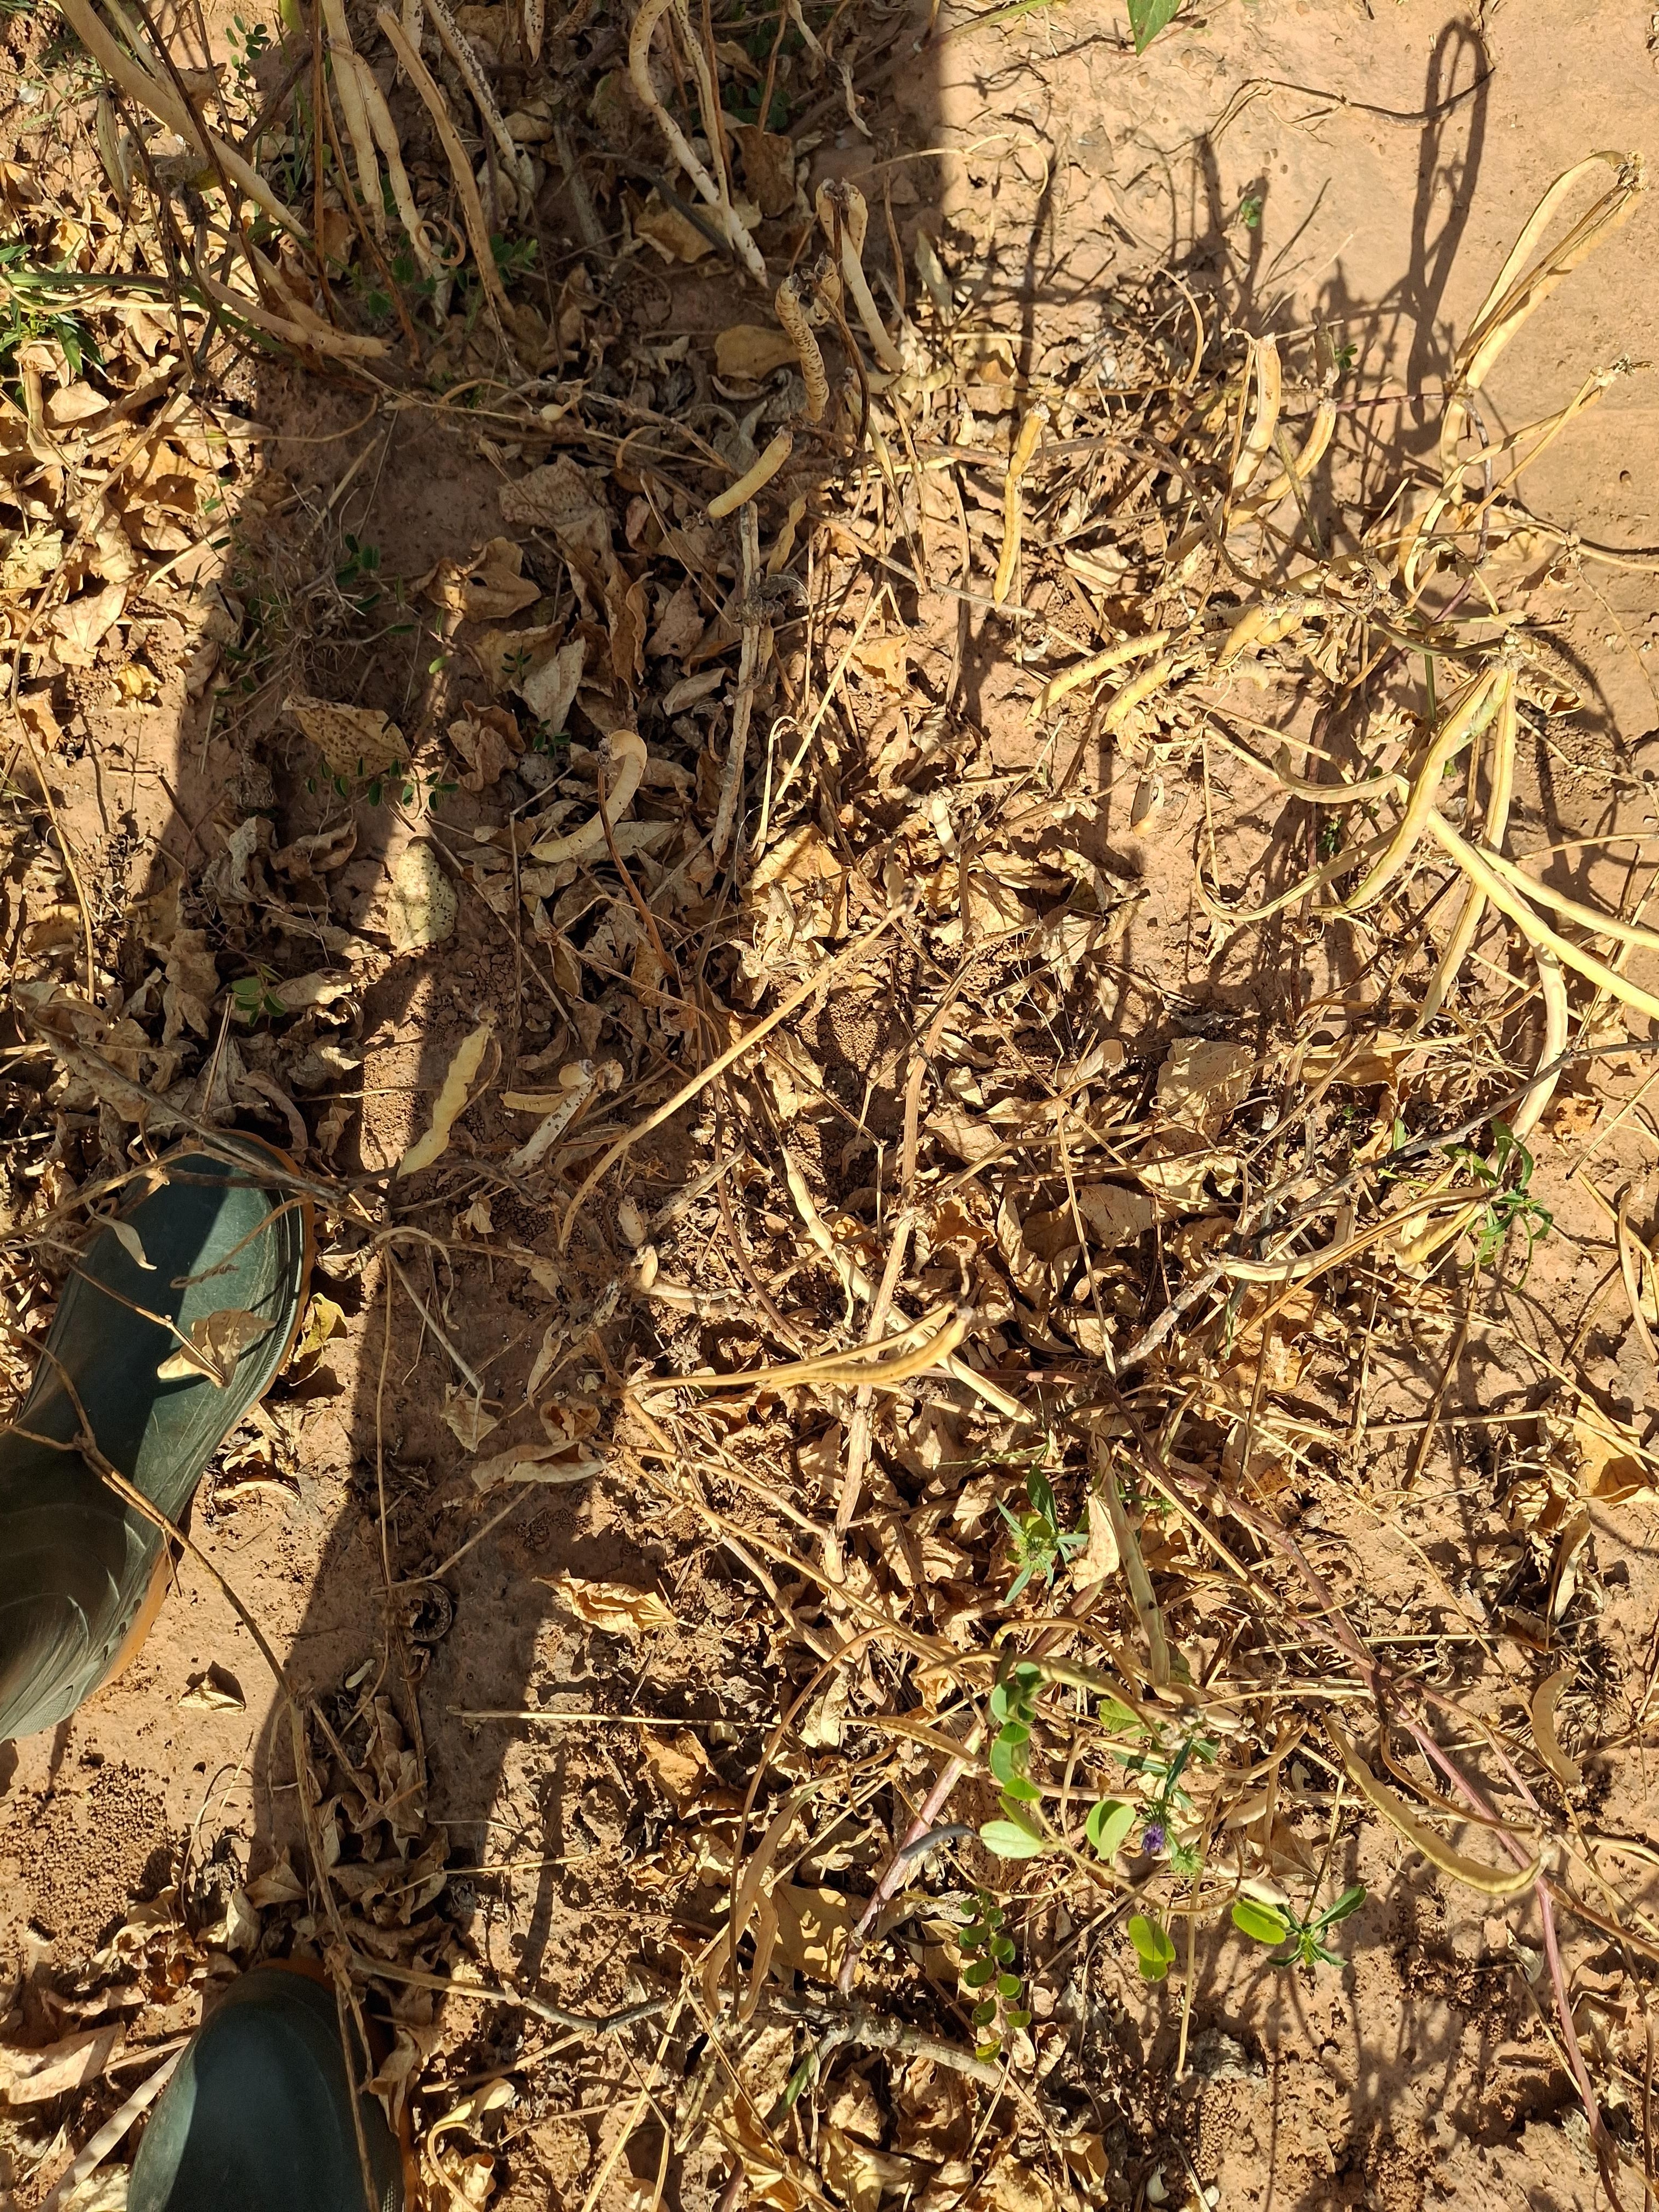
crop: cowpea
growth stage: maturity
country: Nigeria
